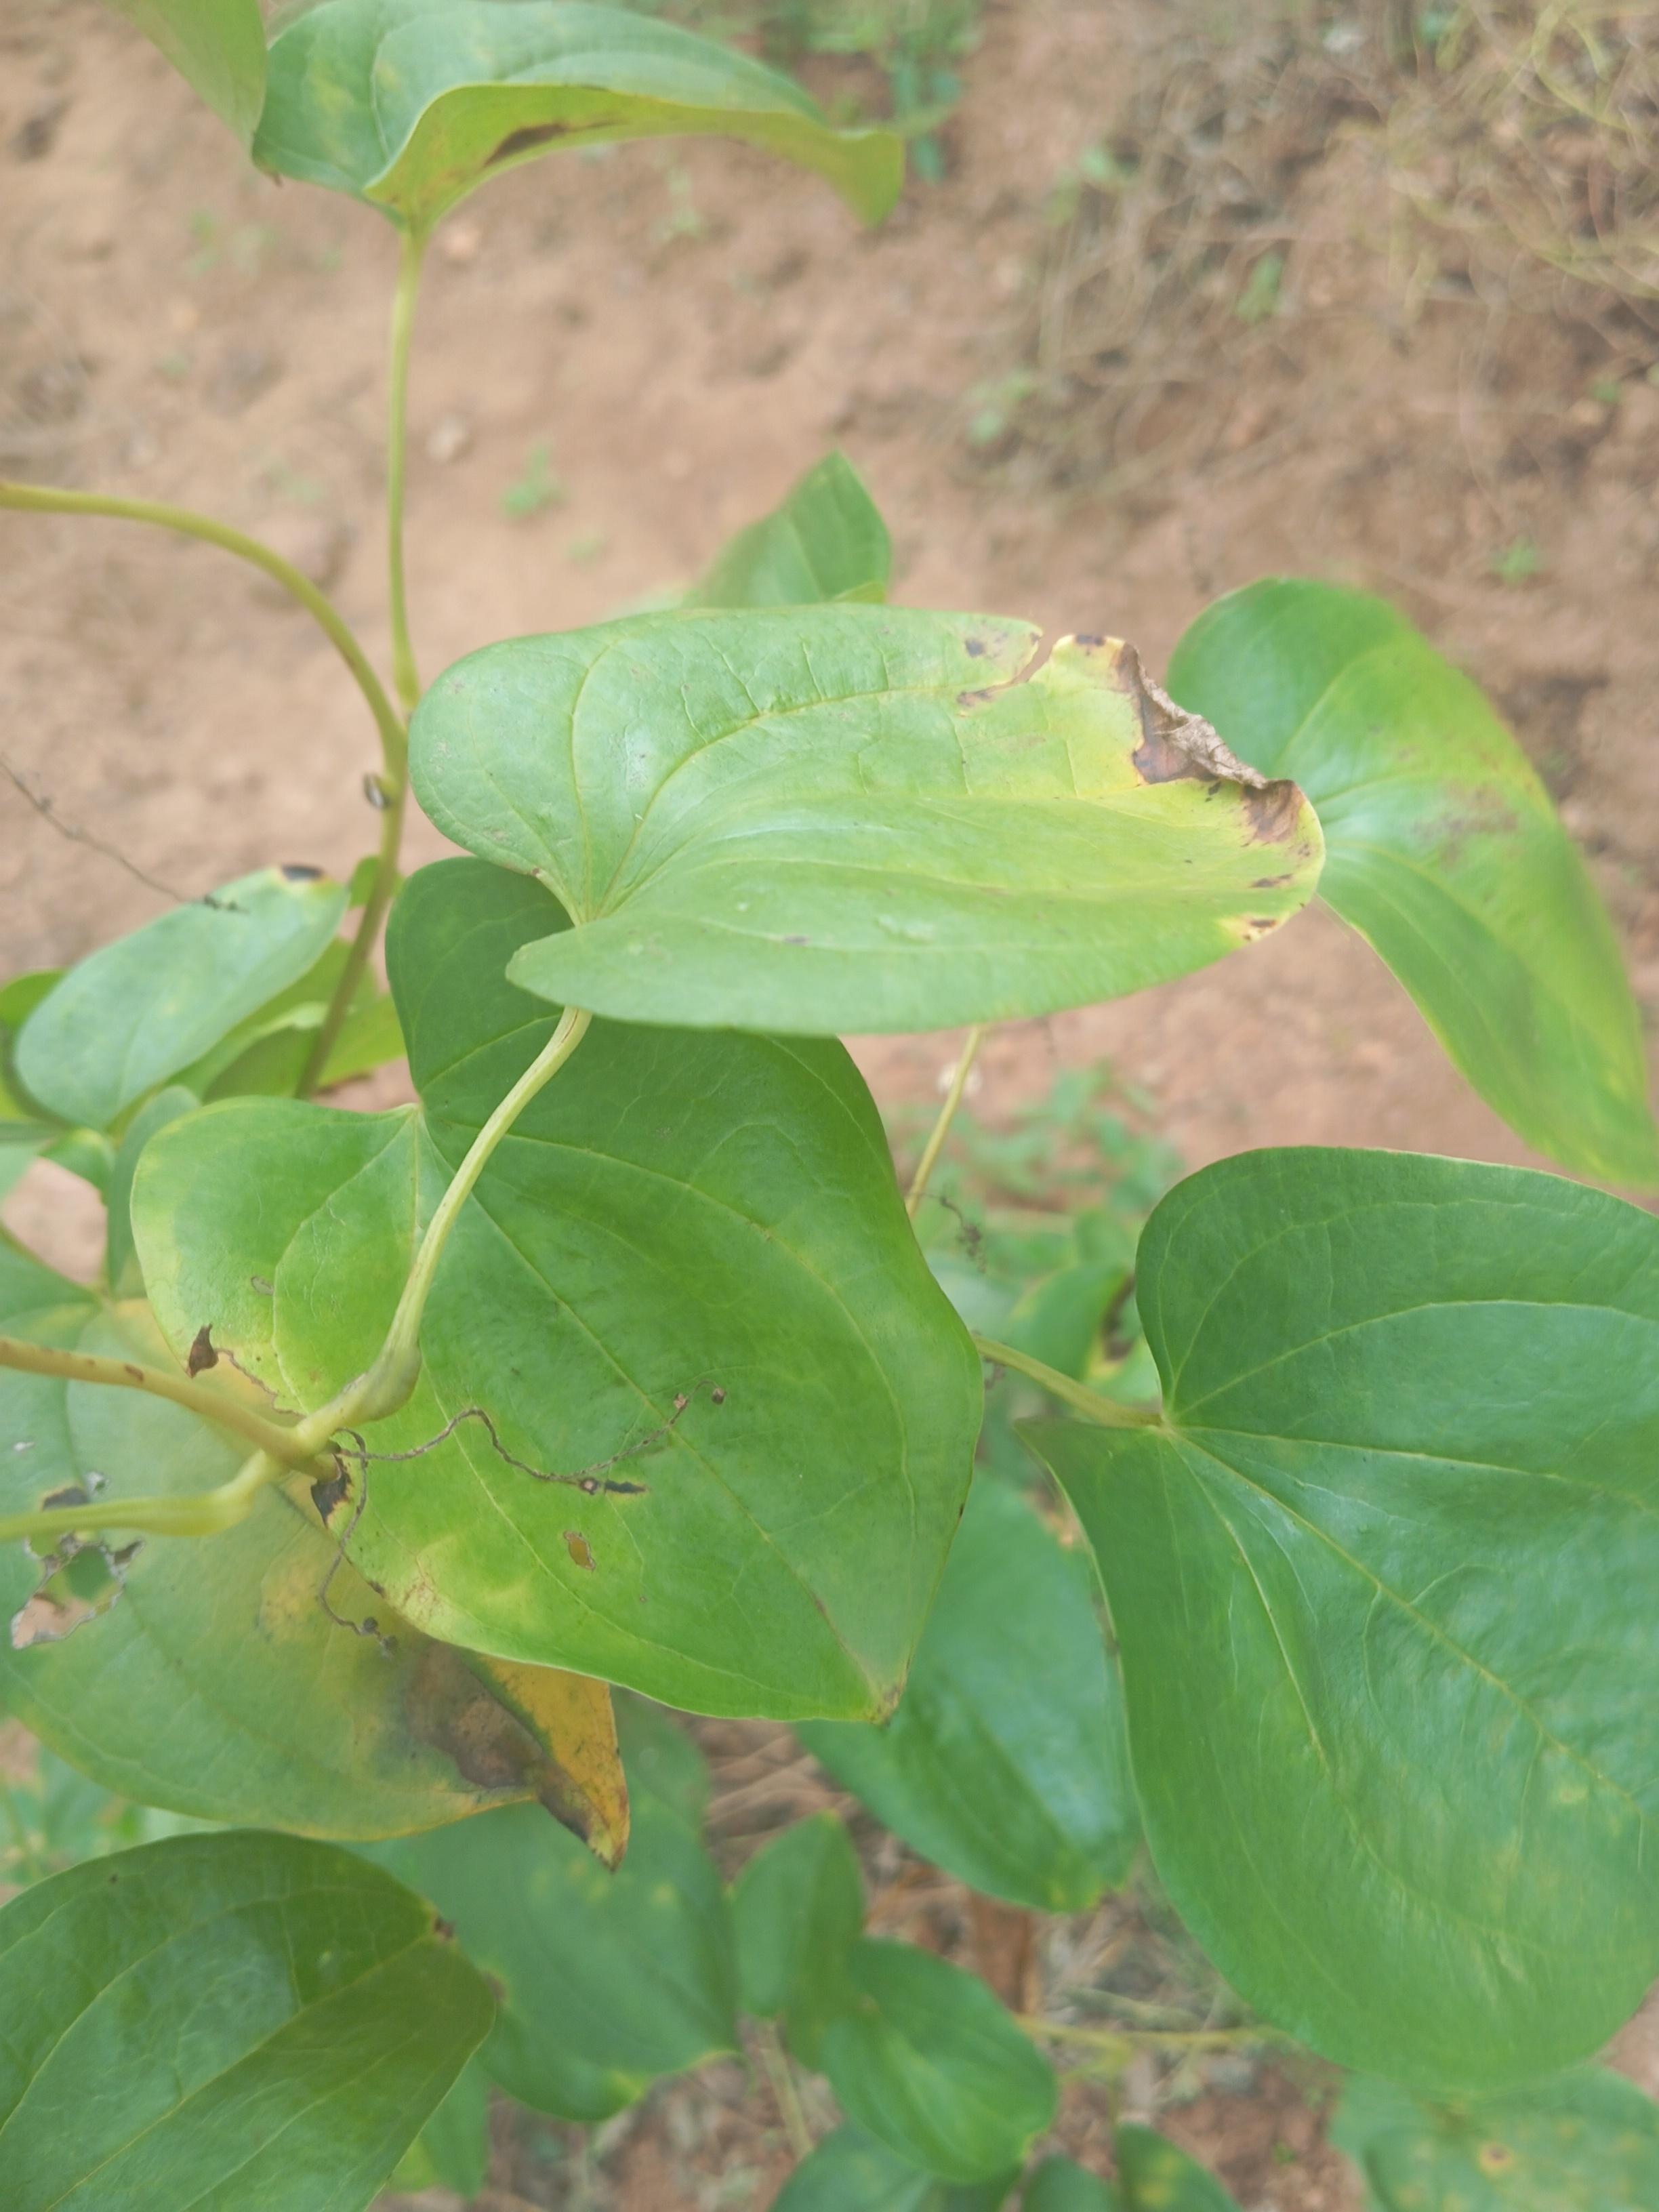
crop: yam
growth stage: maturity
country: Nigeria
